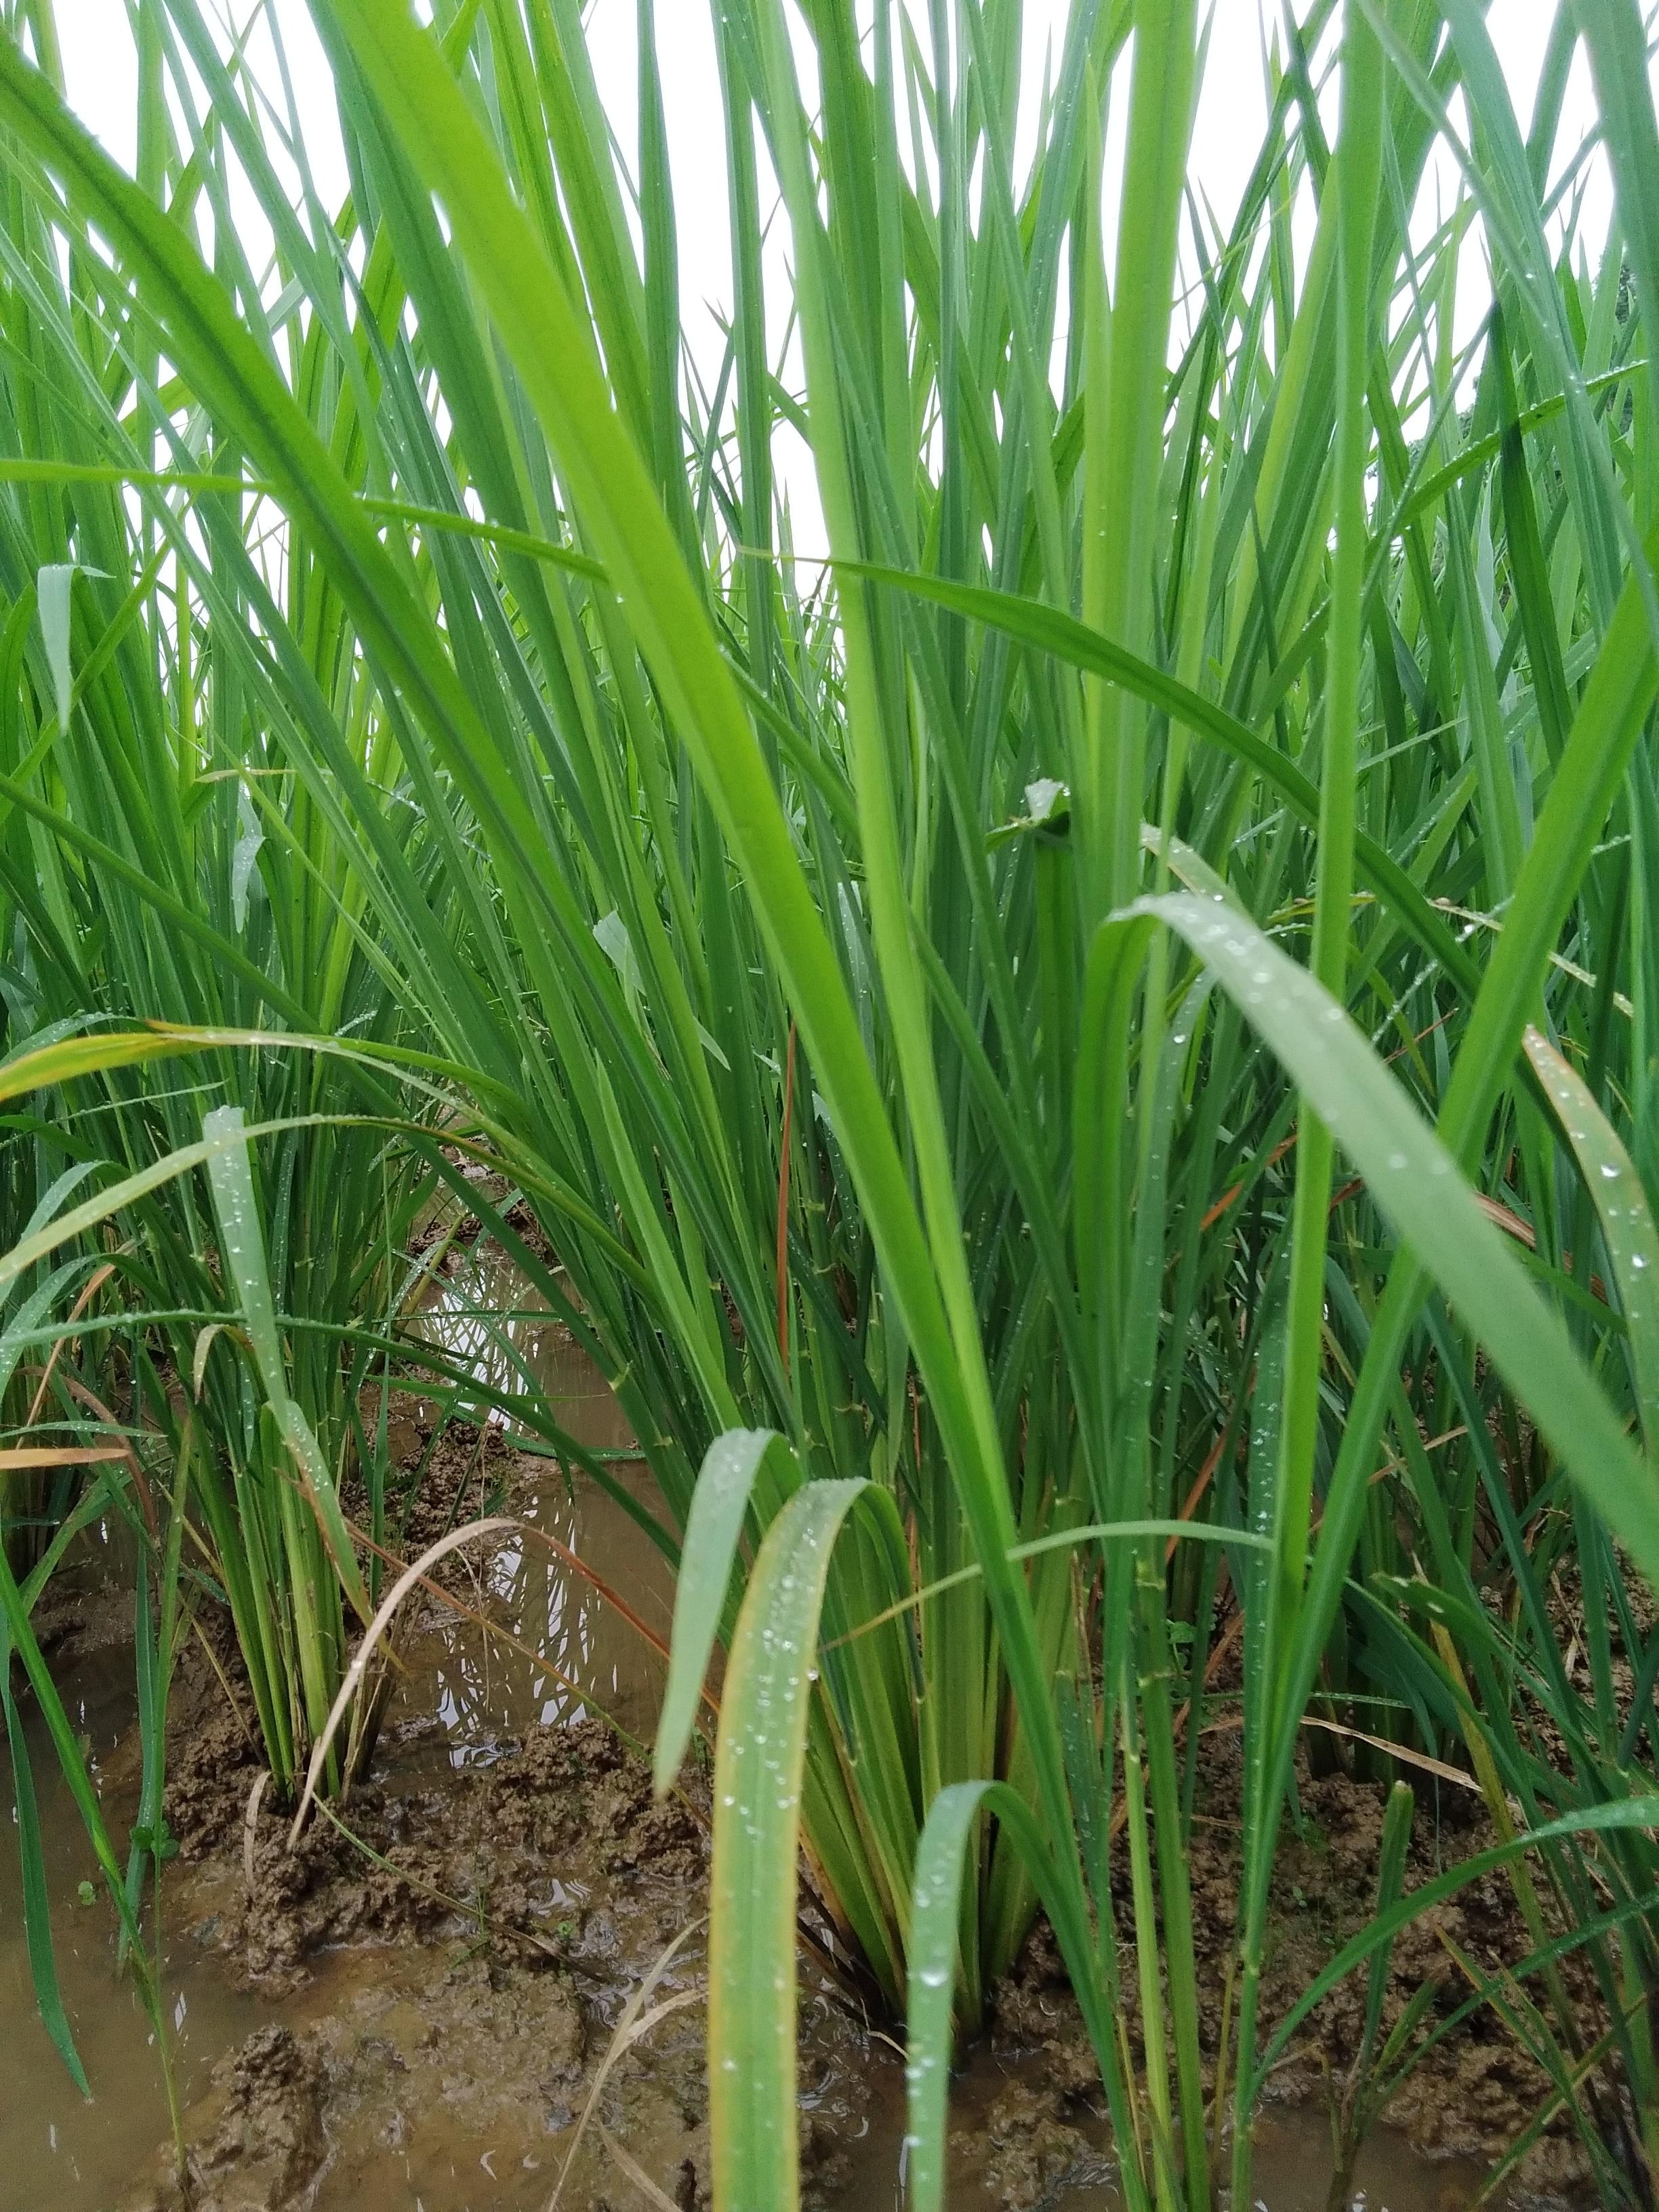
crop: rice
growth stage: vegetative
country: Nigeria
